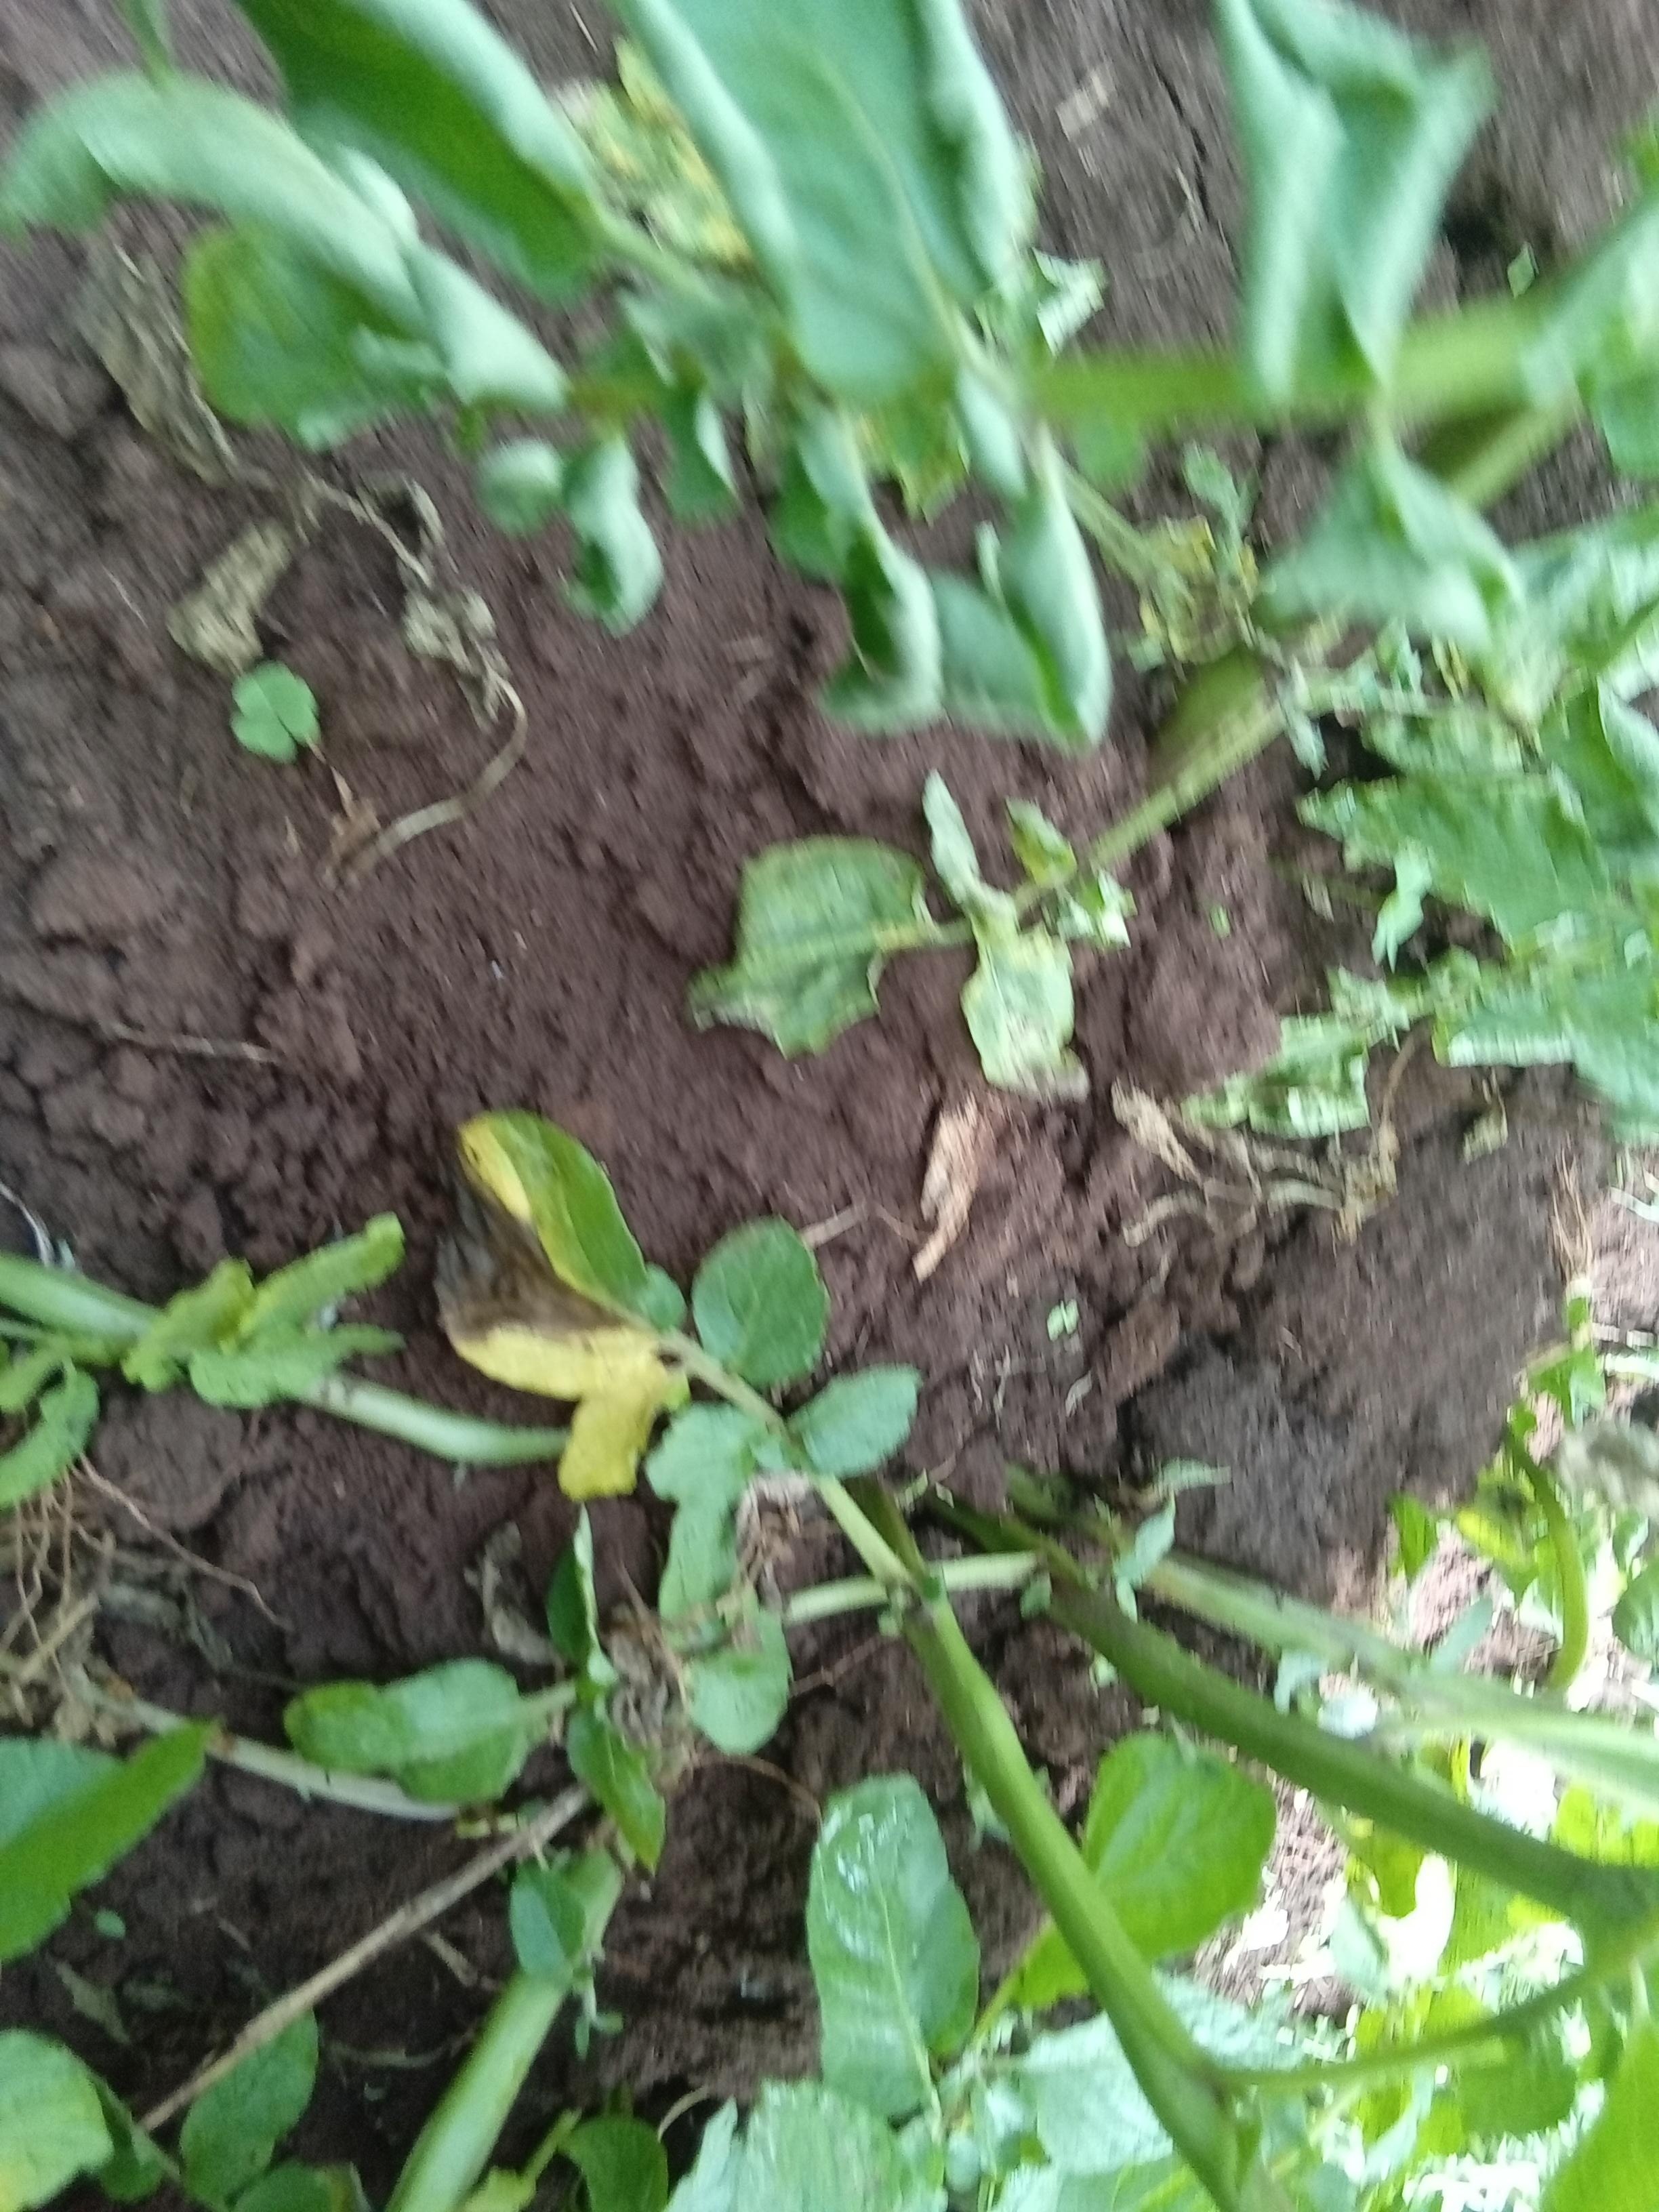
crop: potato
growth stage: flowering
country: Kenya
